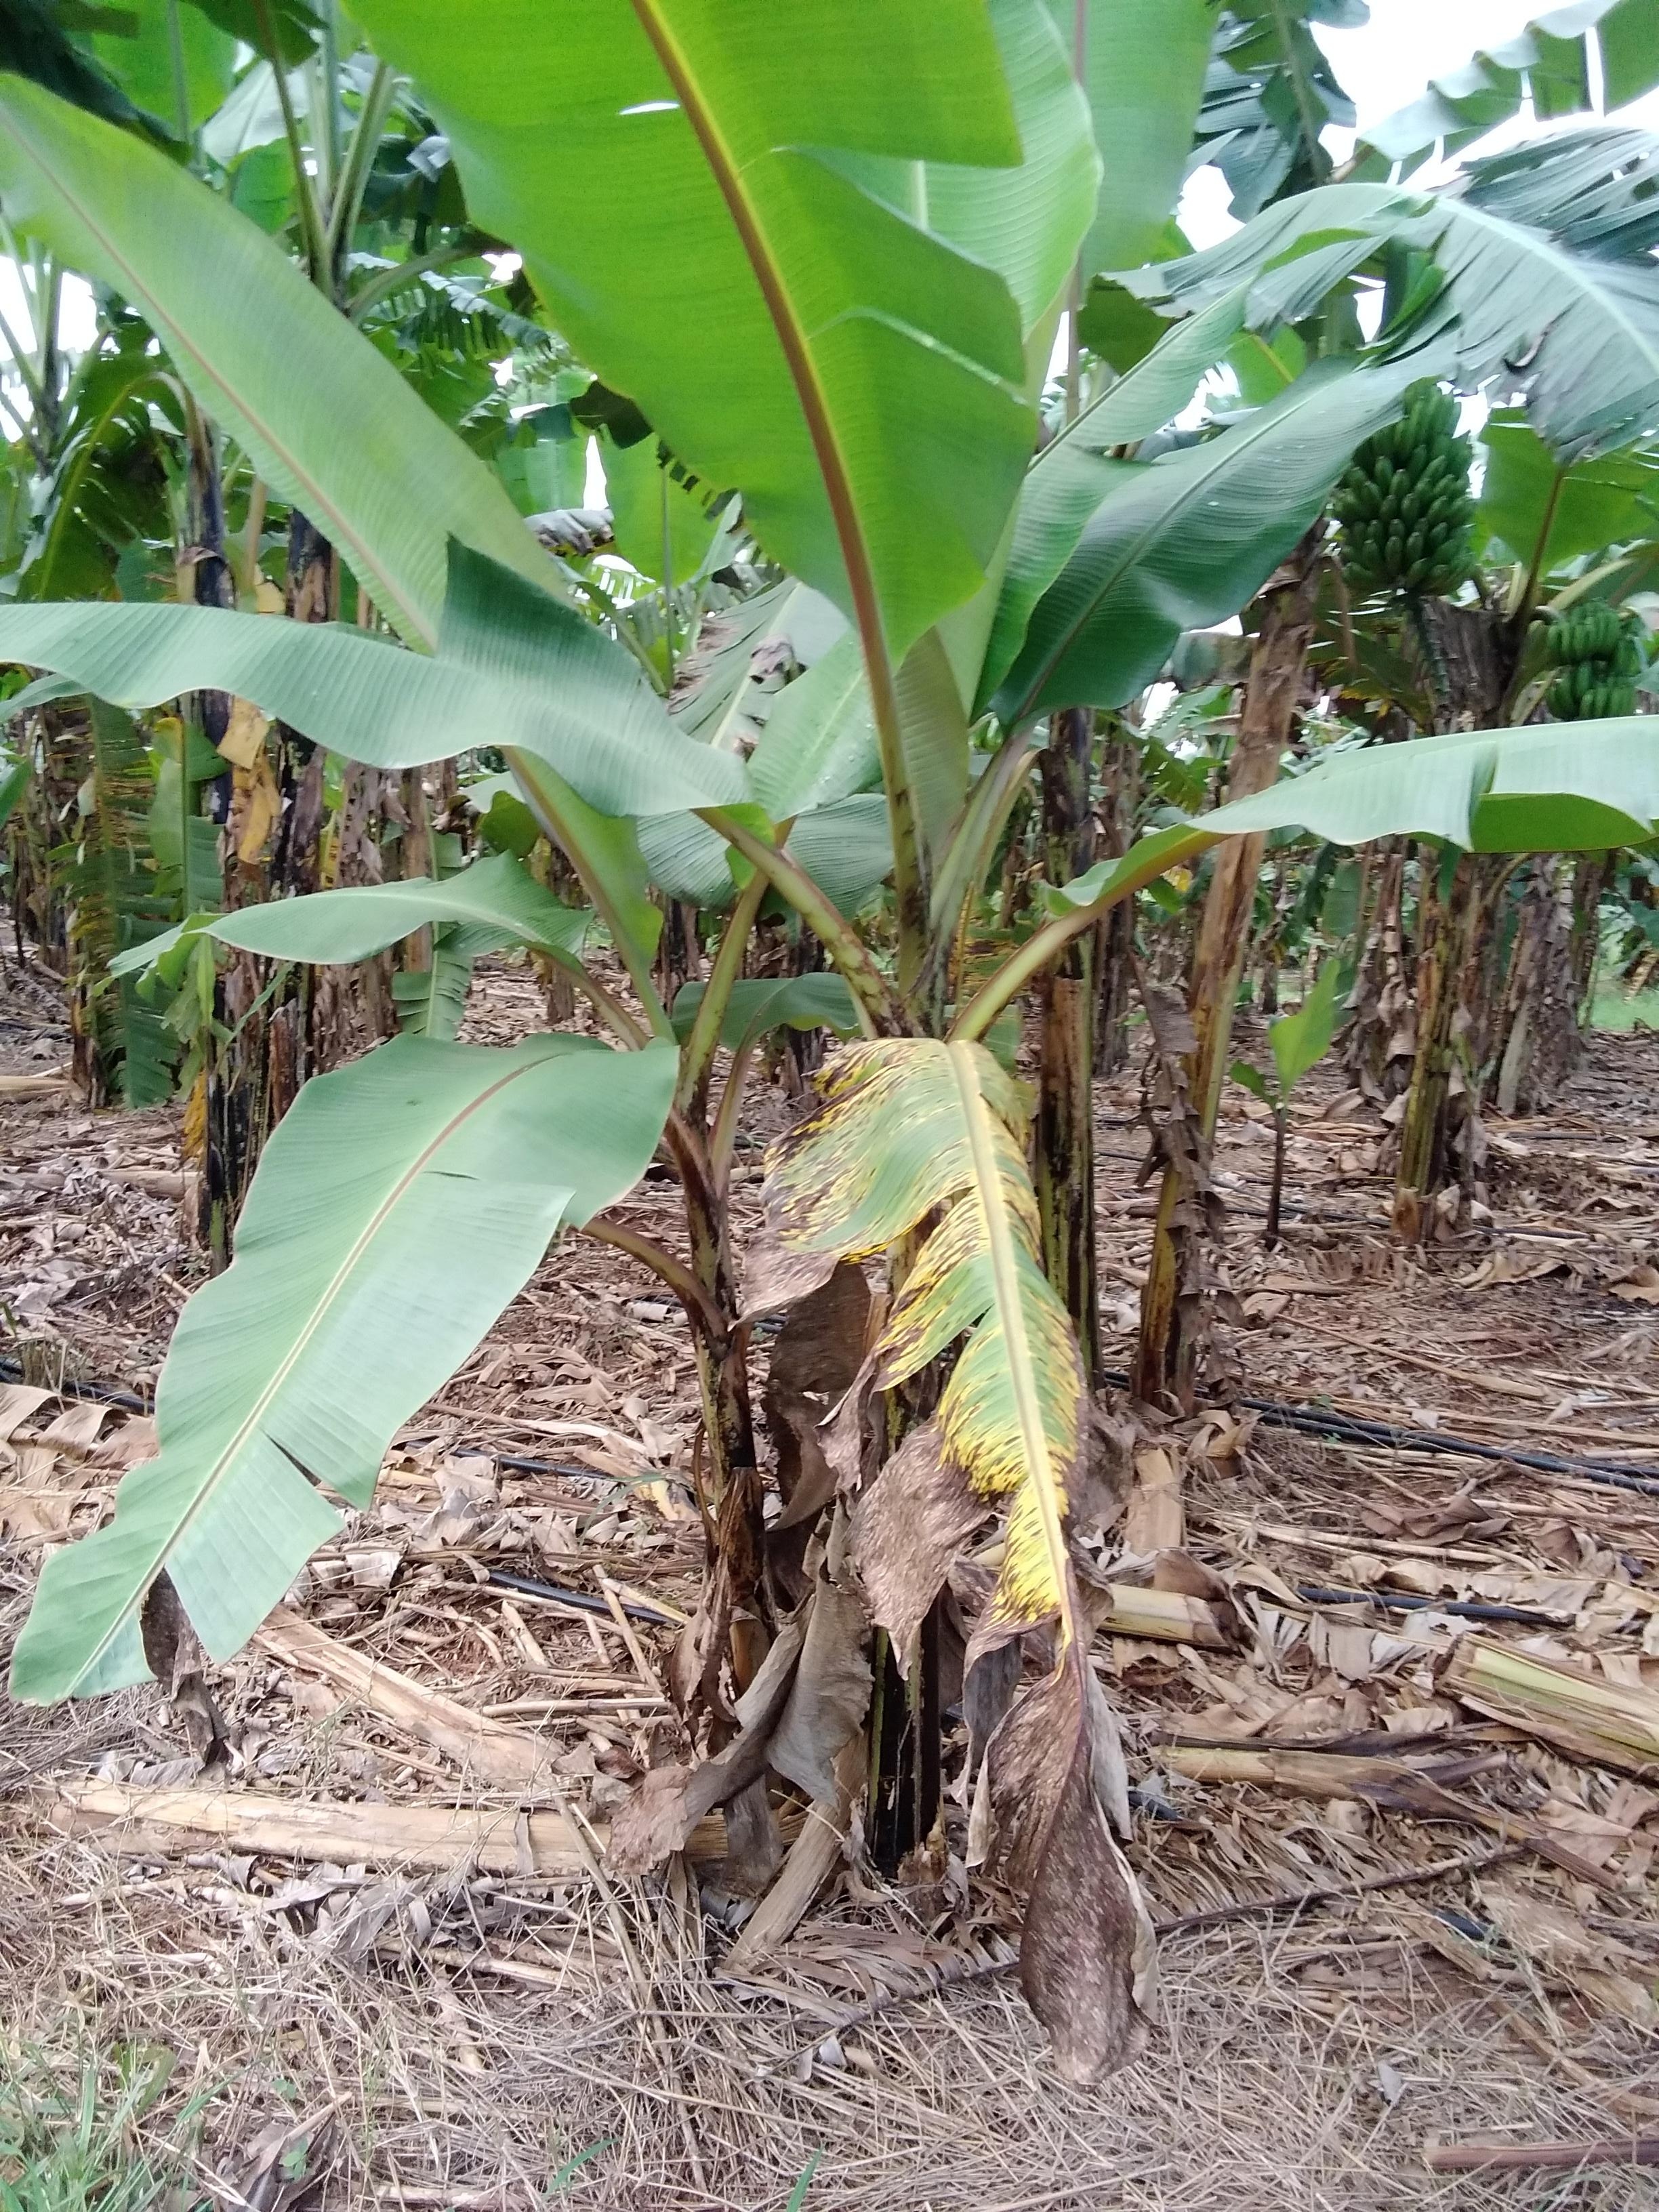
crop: banana
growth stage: vegetative
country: Tanzania
